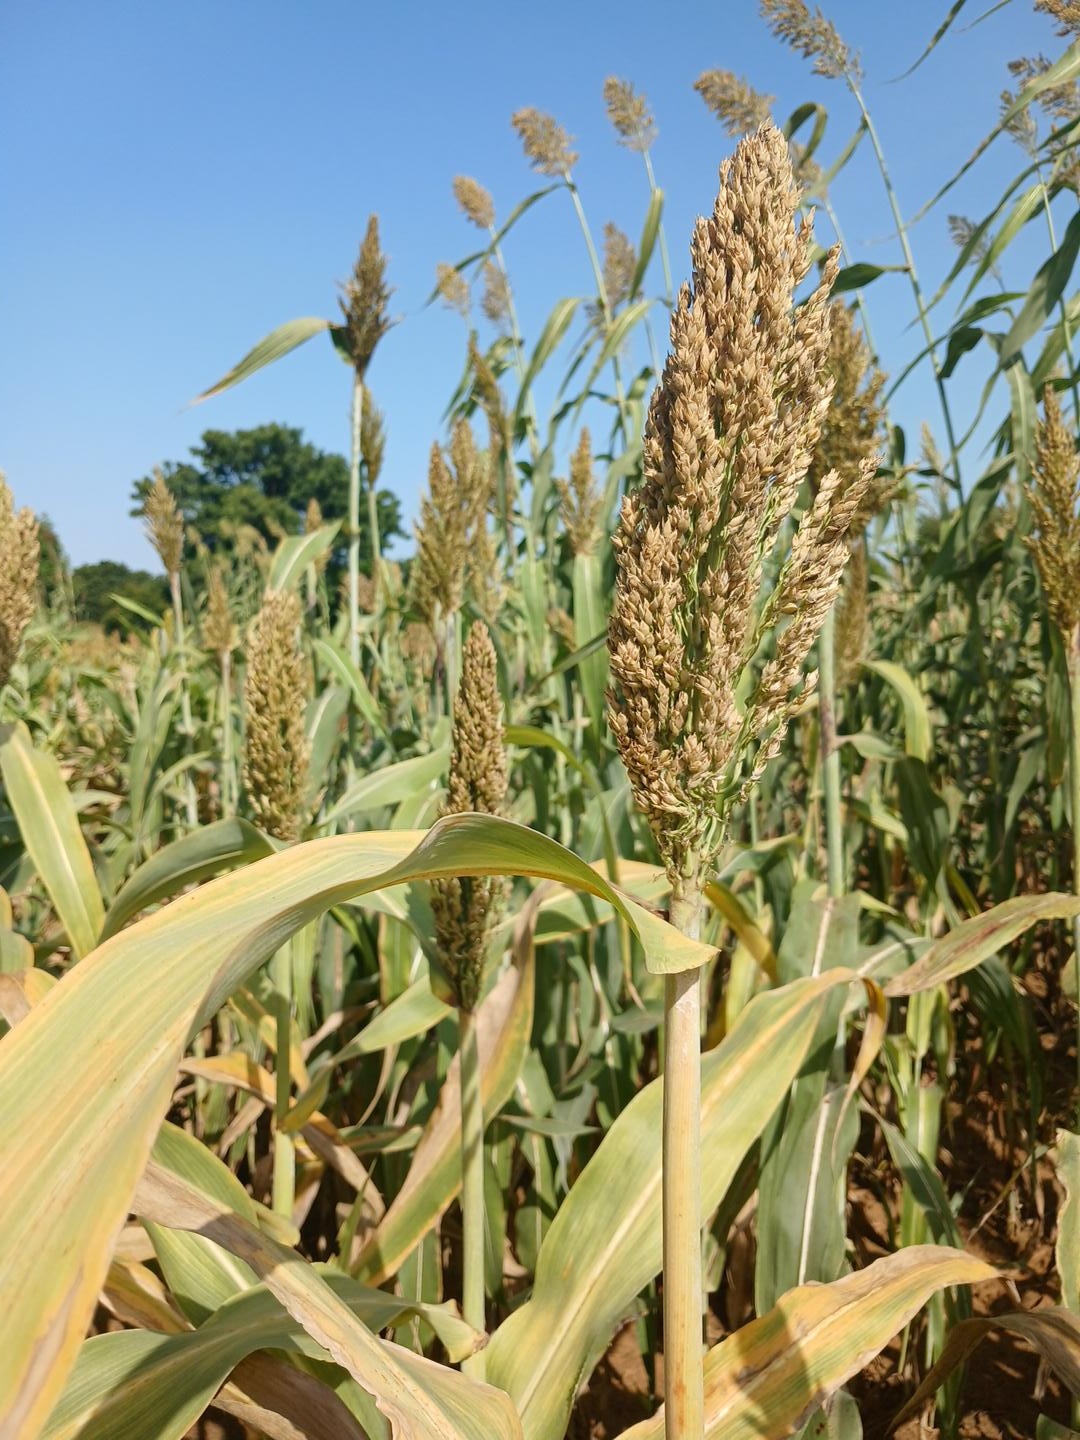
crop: sorghum
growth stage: filling grain
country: Senegal
